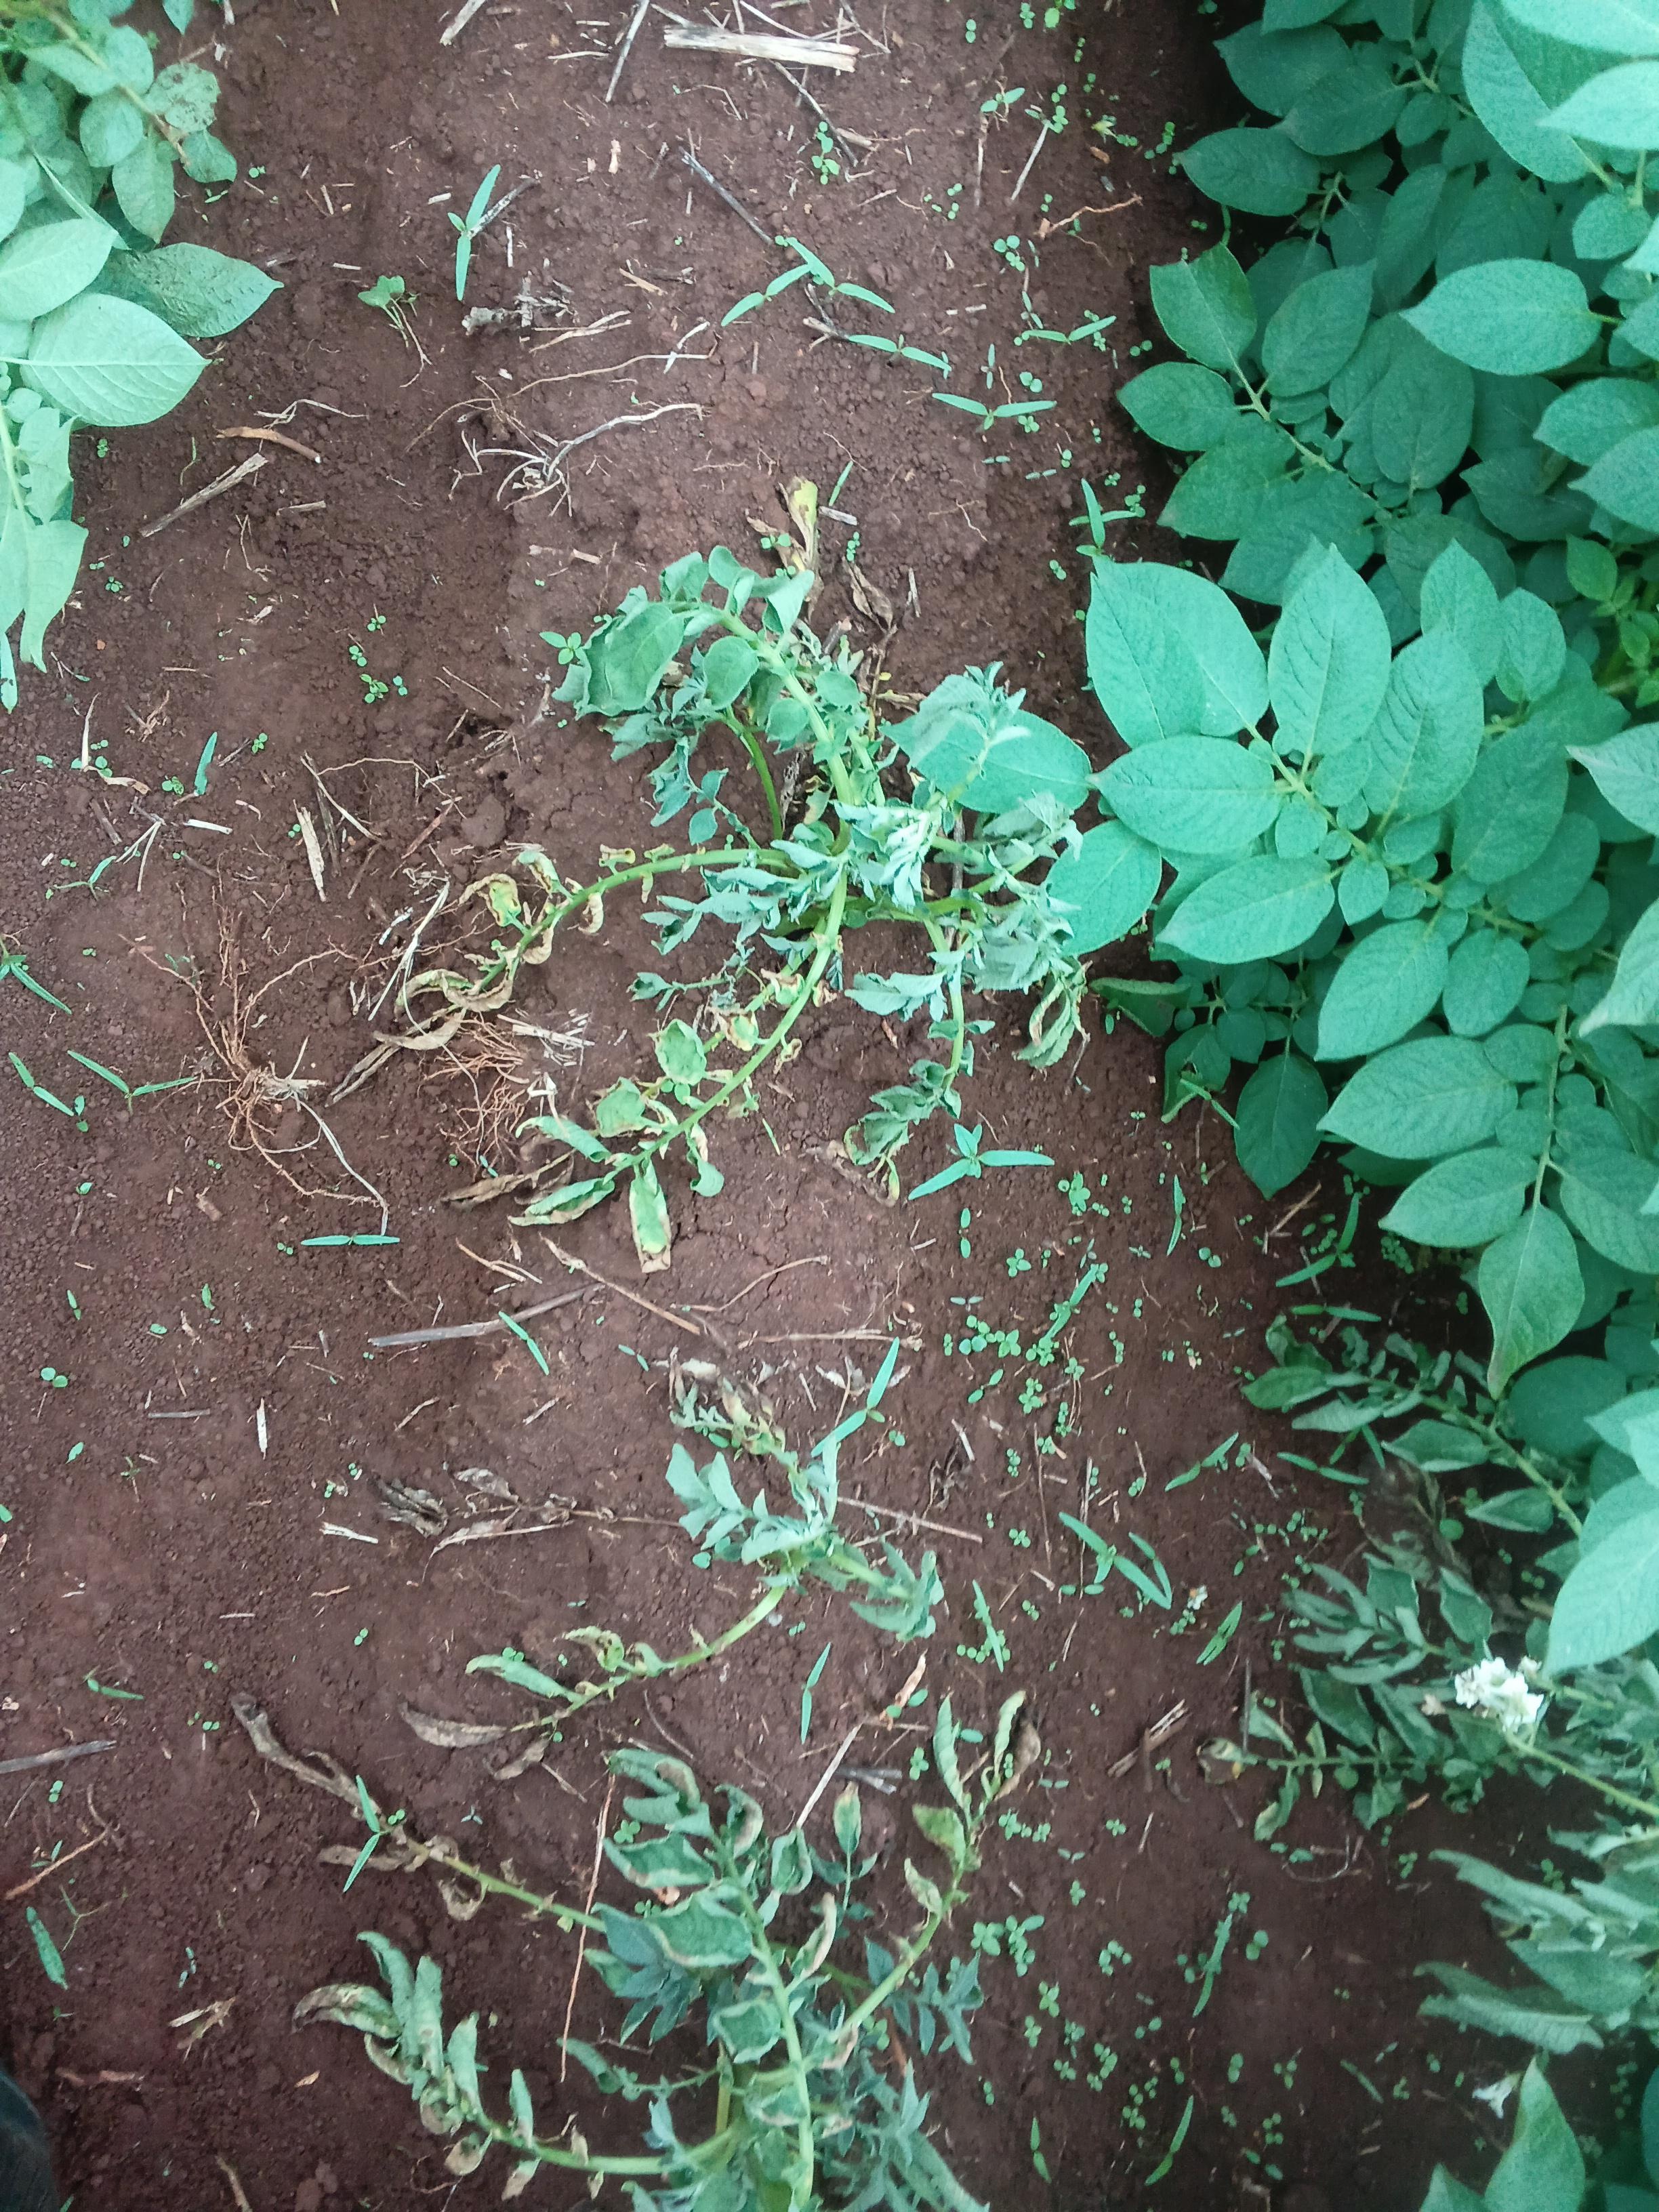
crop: potato
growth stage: flowering
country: Kenya
